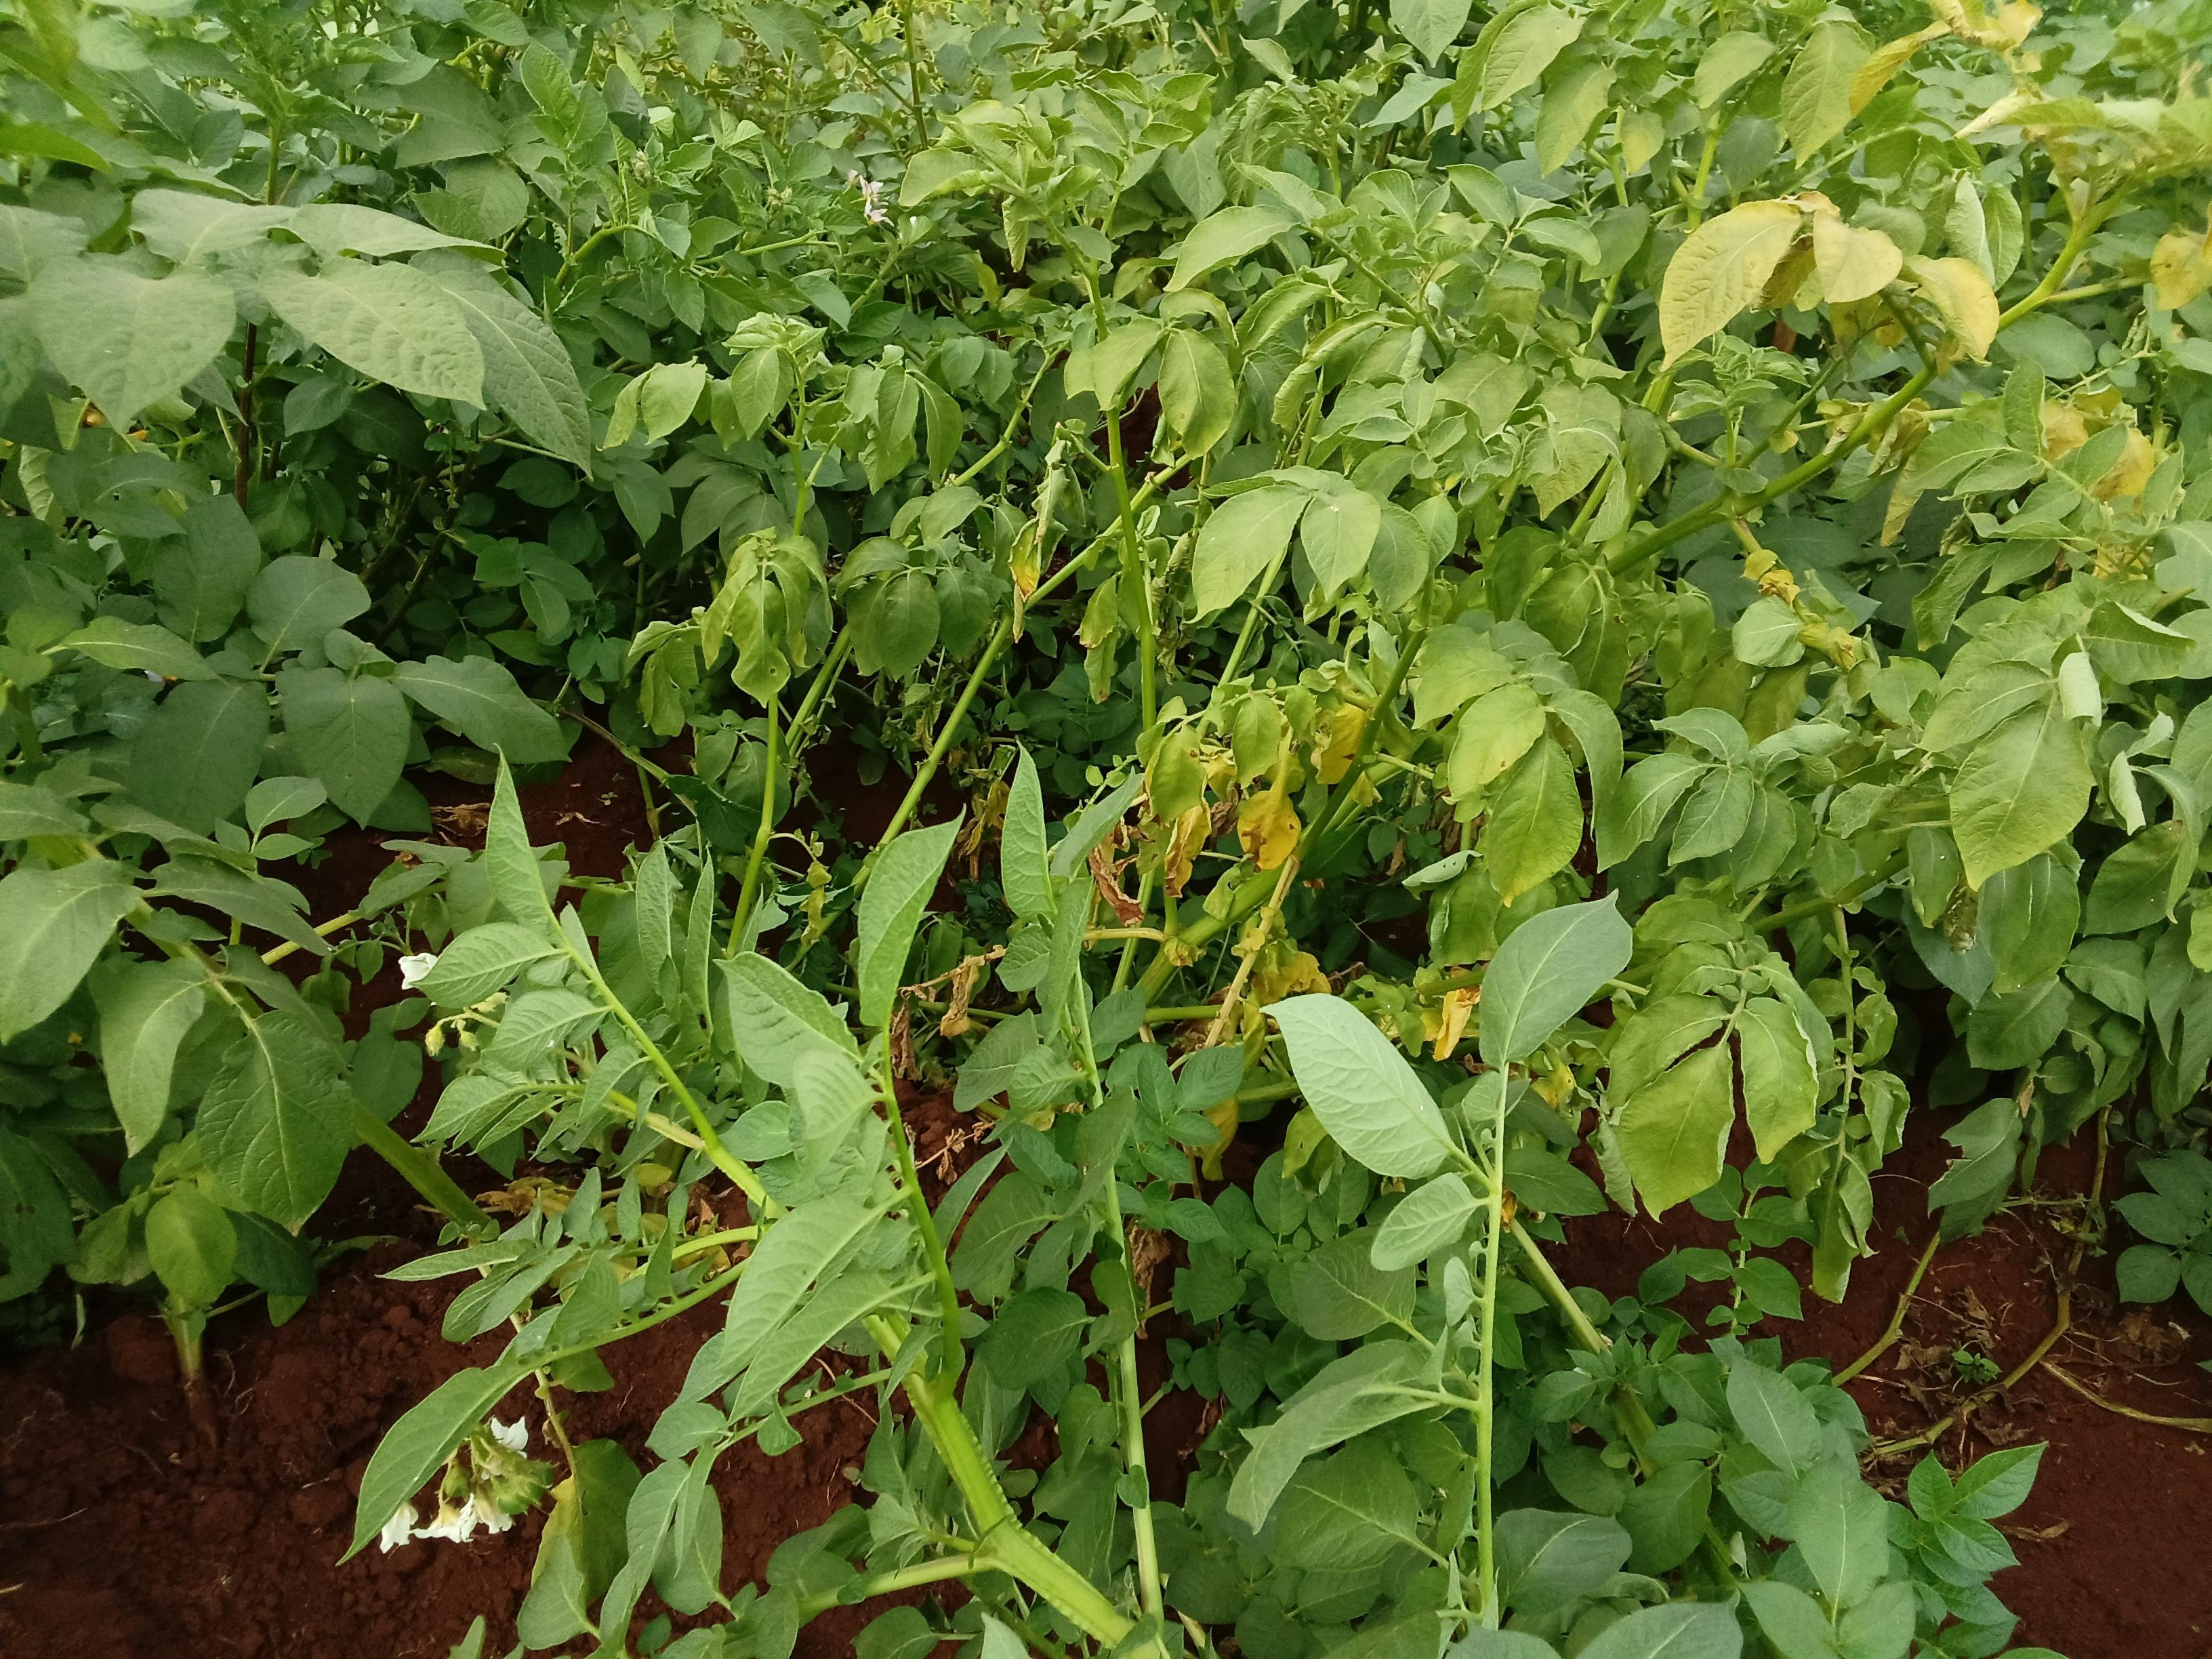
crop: potato
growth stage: maturity
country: Kenya
